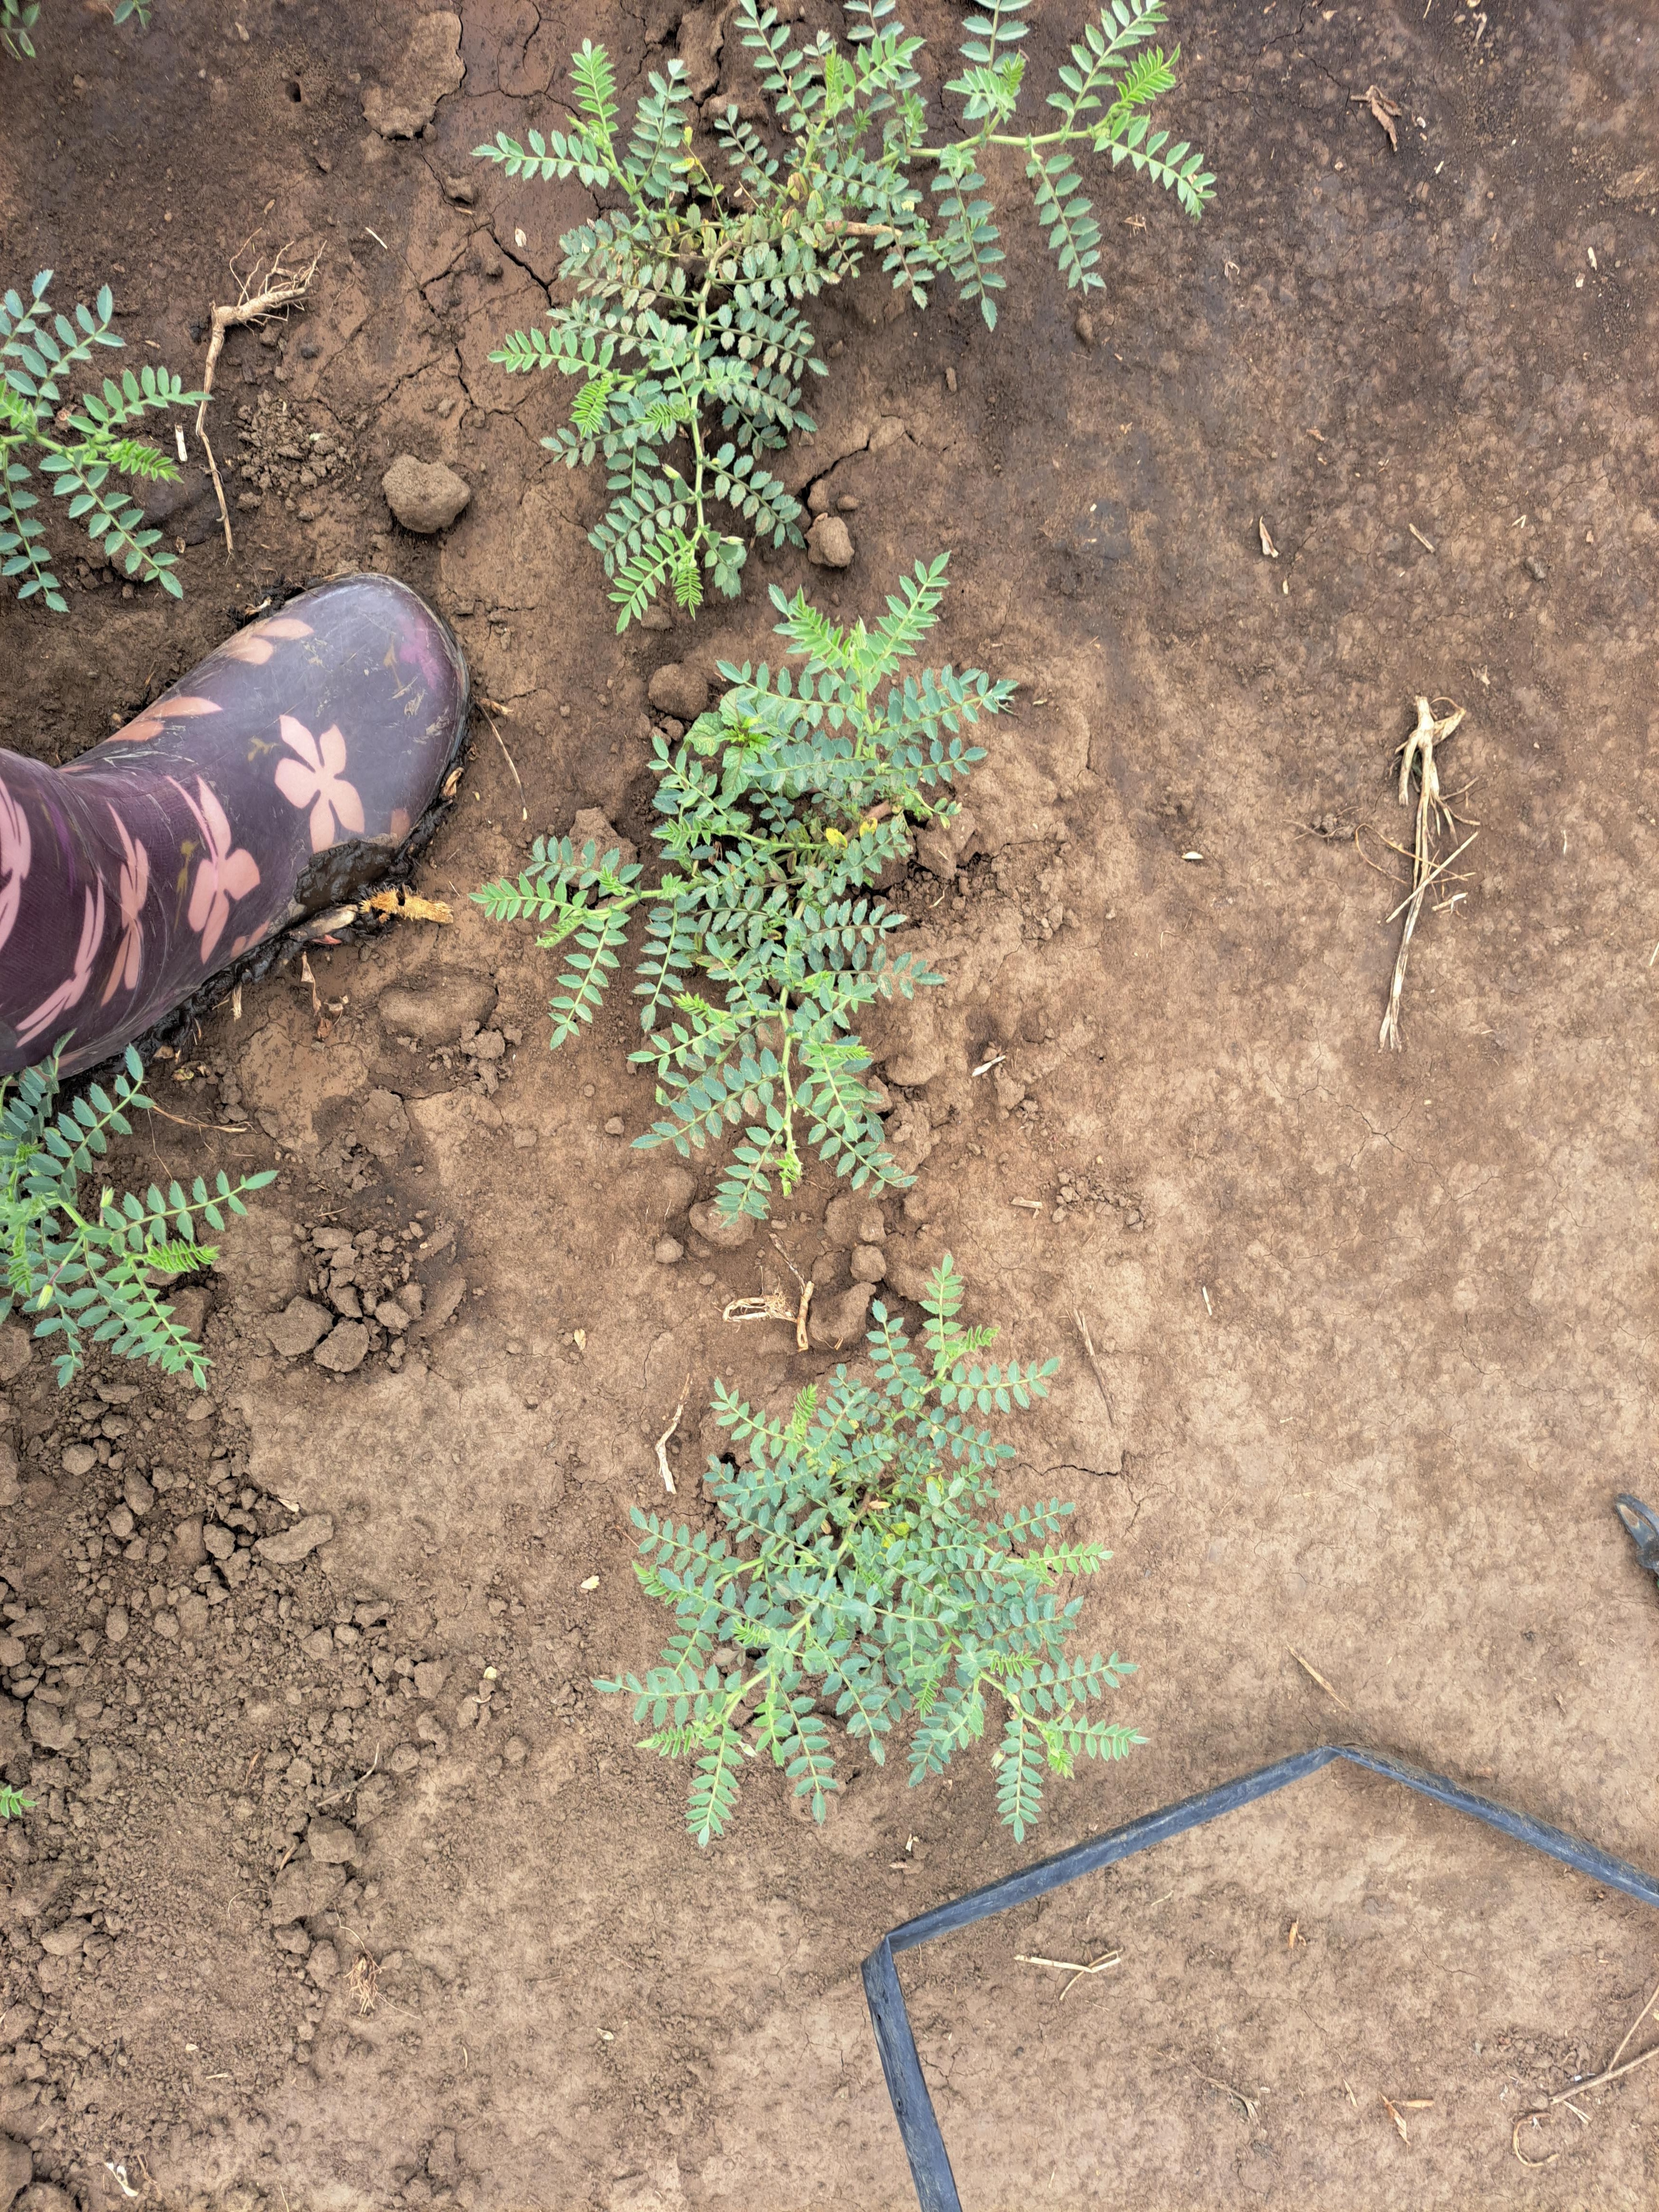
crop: chickpea
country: Tanzania
